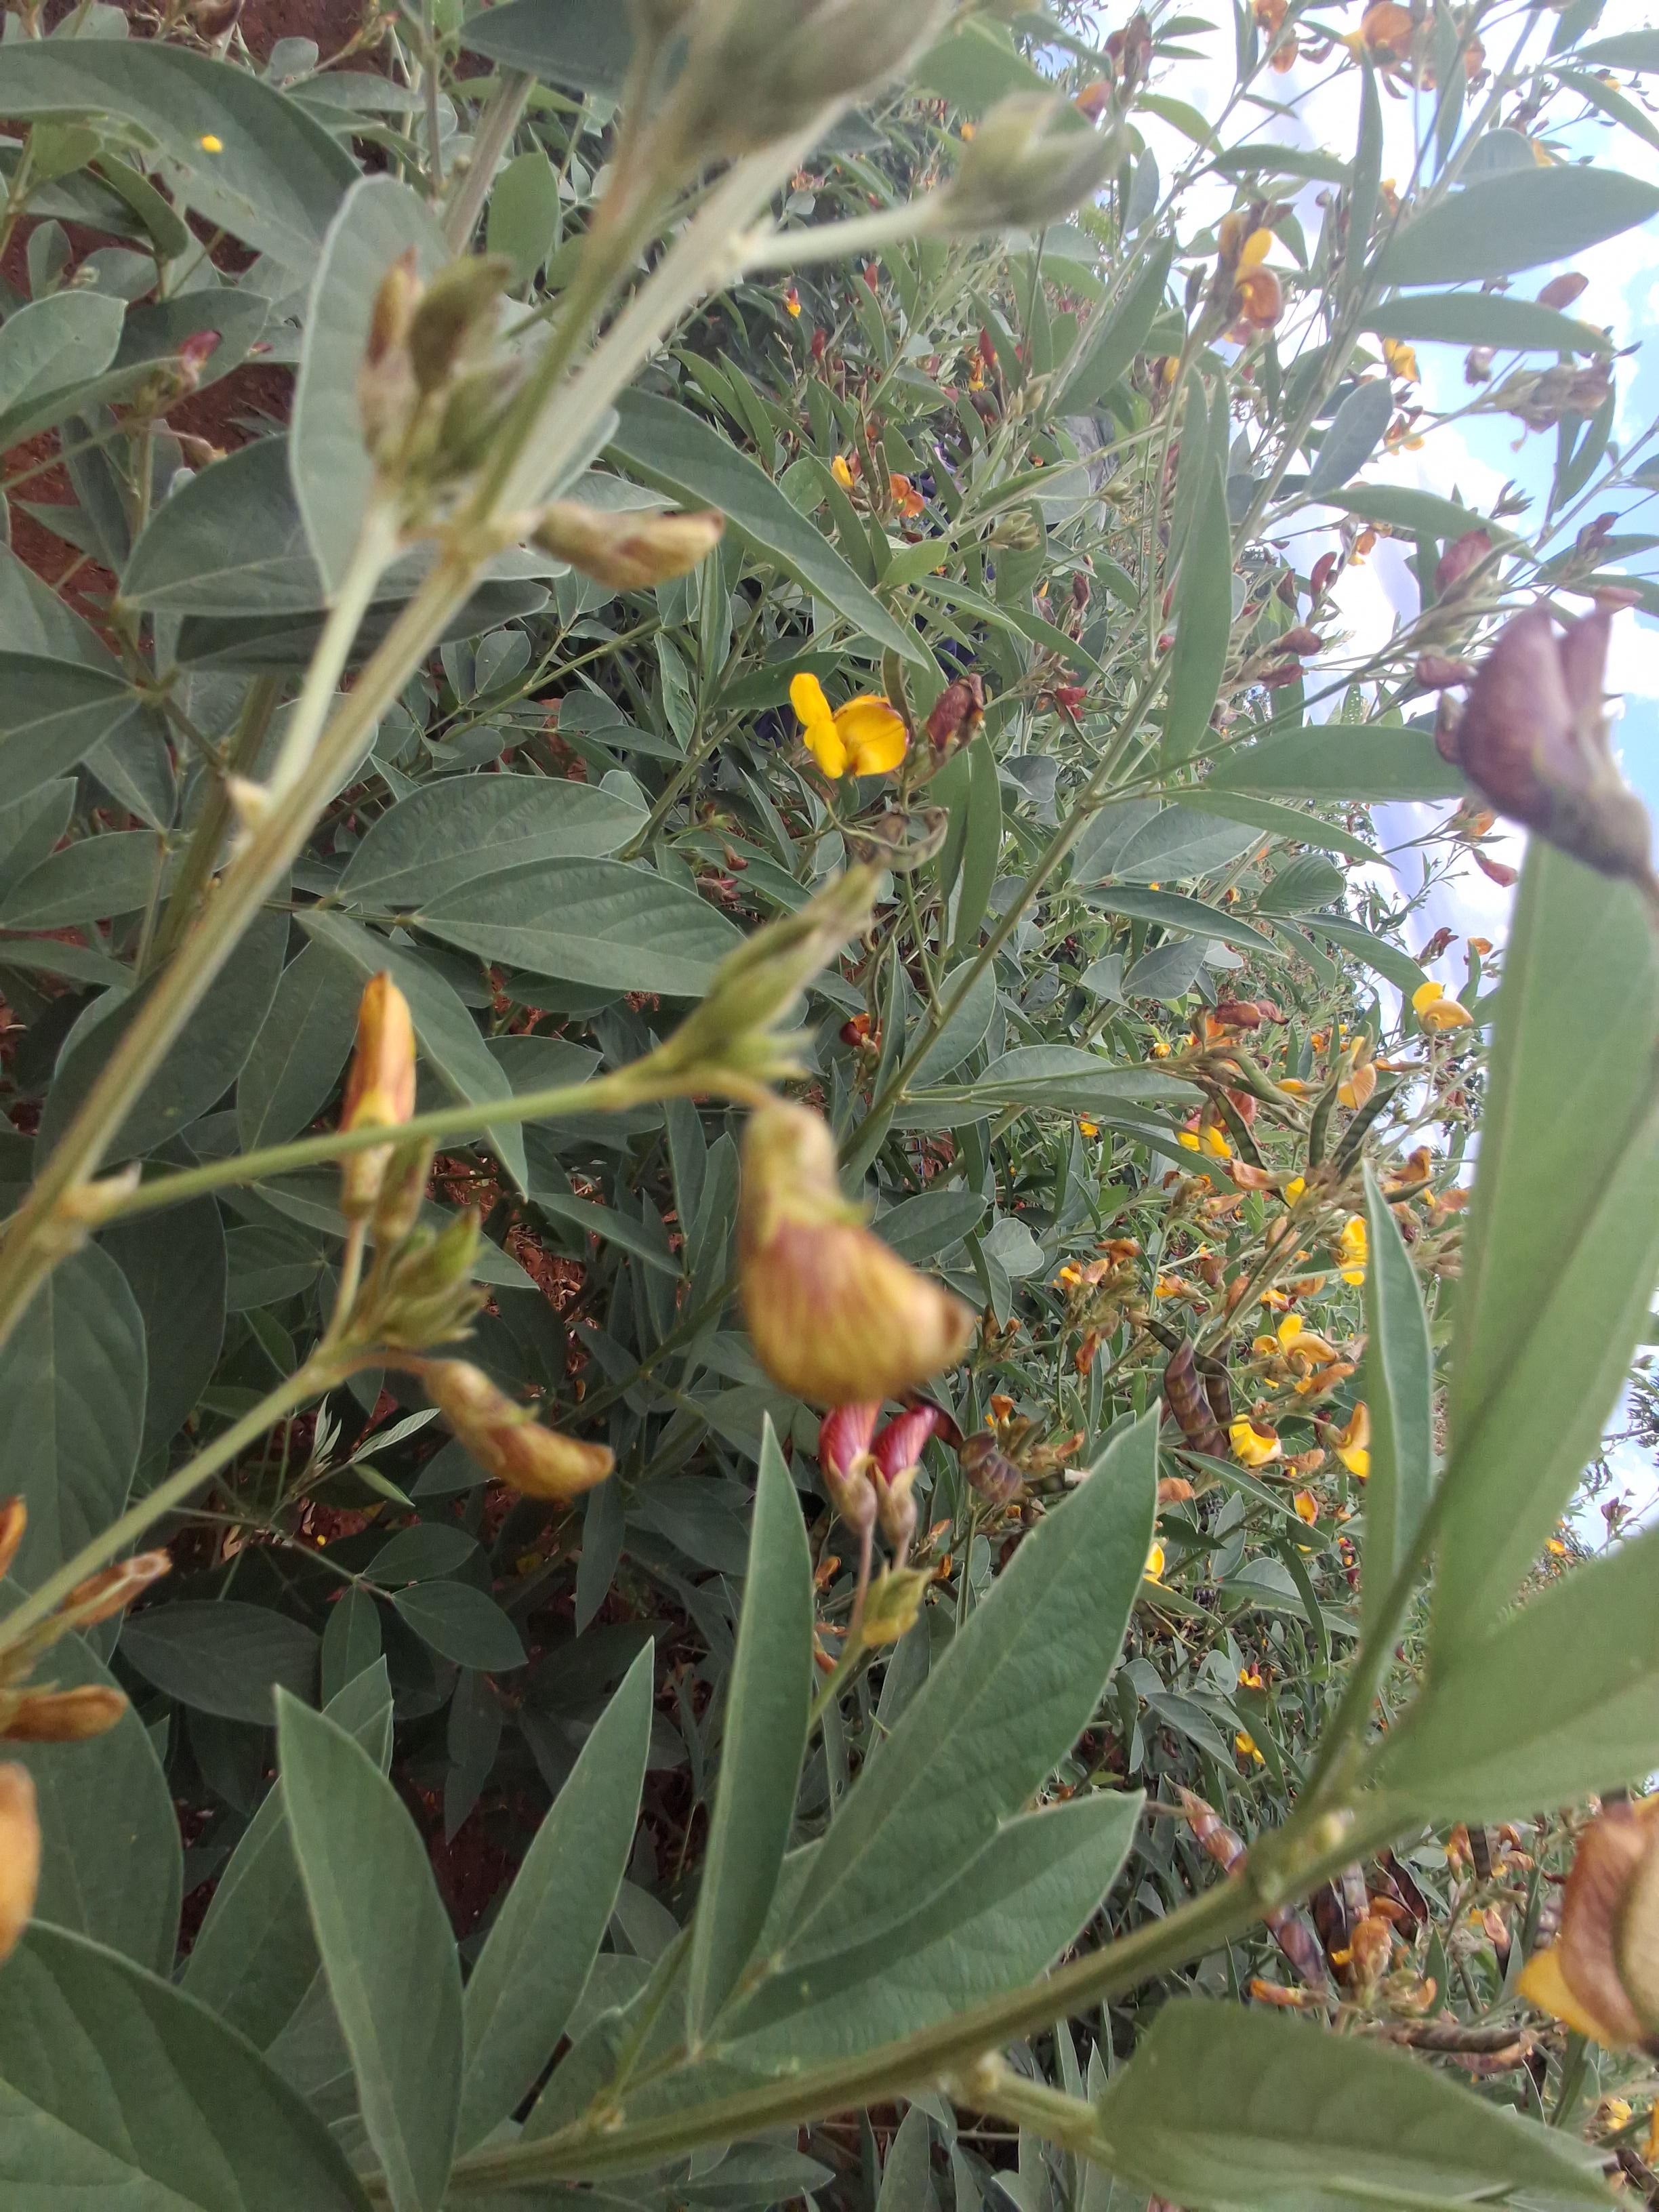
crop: pigeonpea
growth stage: development pod
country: Kenya
